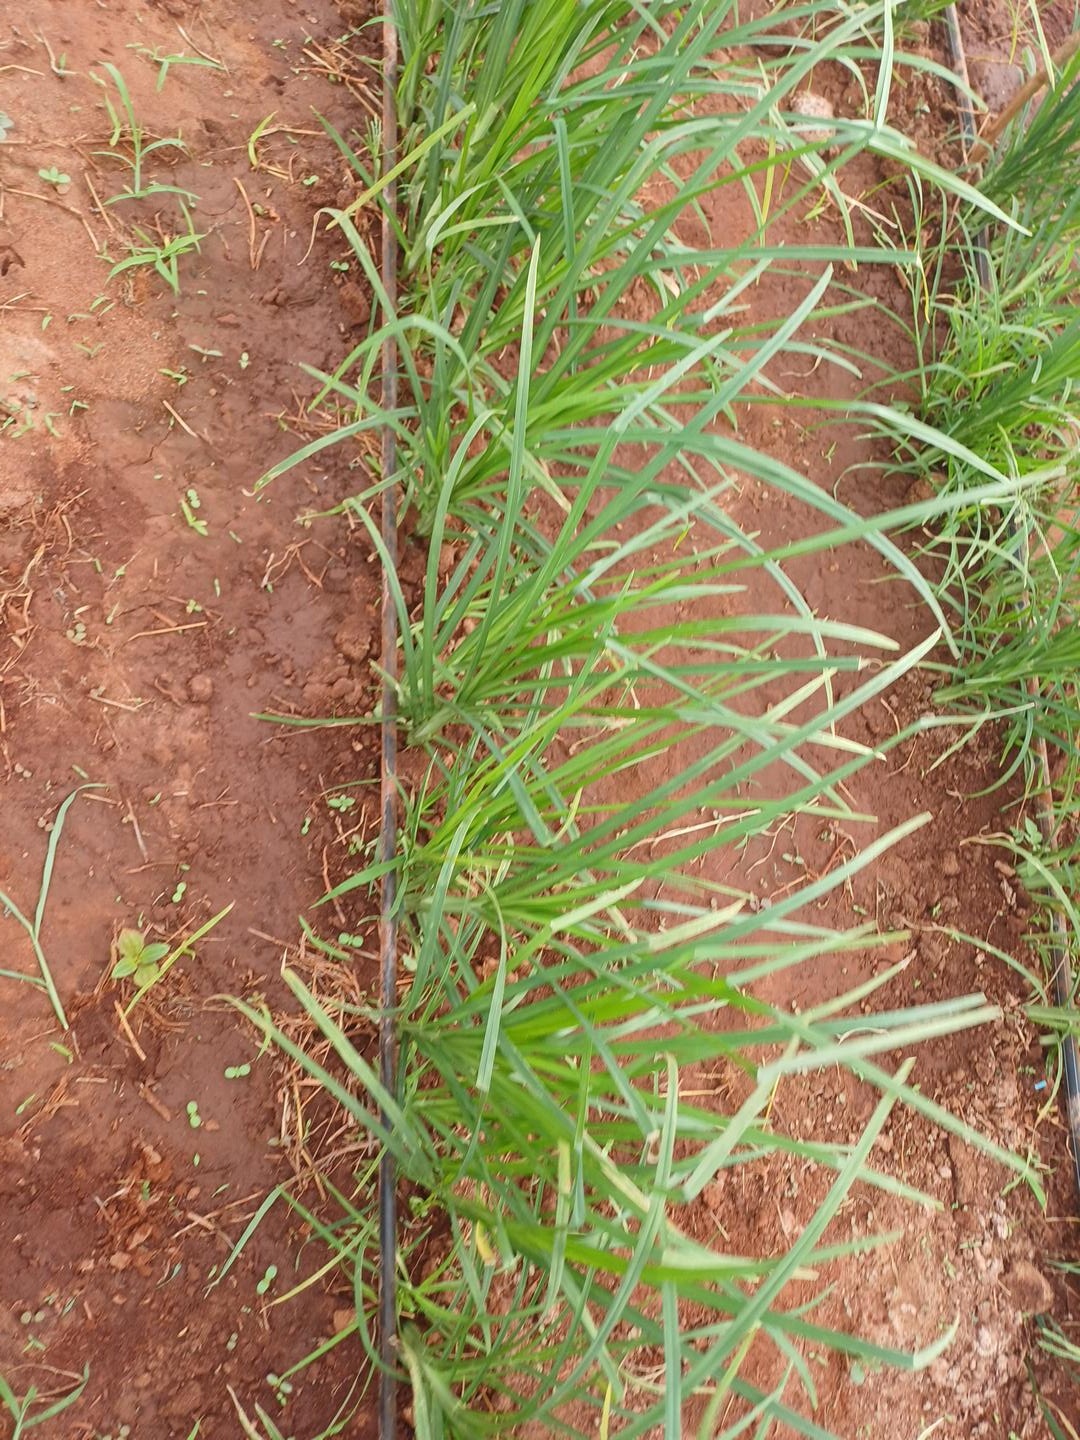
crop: finger millet
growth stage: vegetative
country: Kenya
